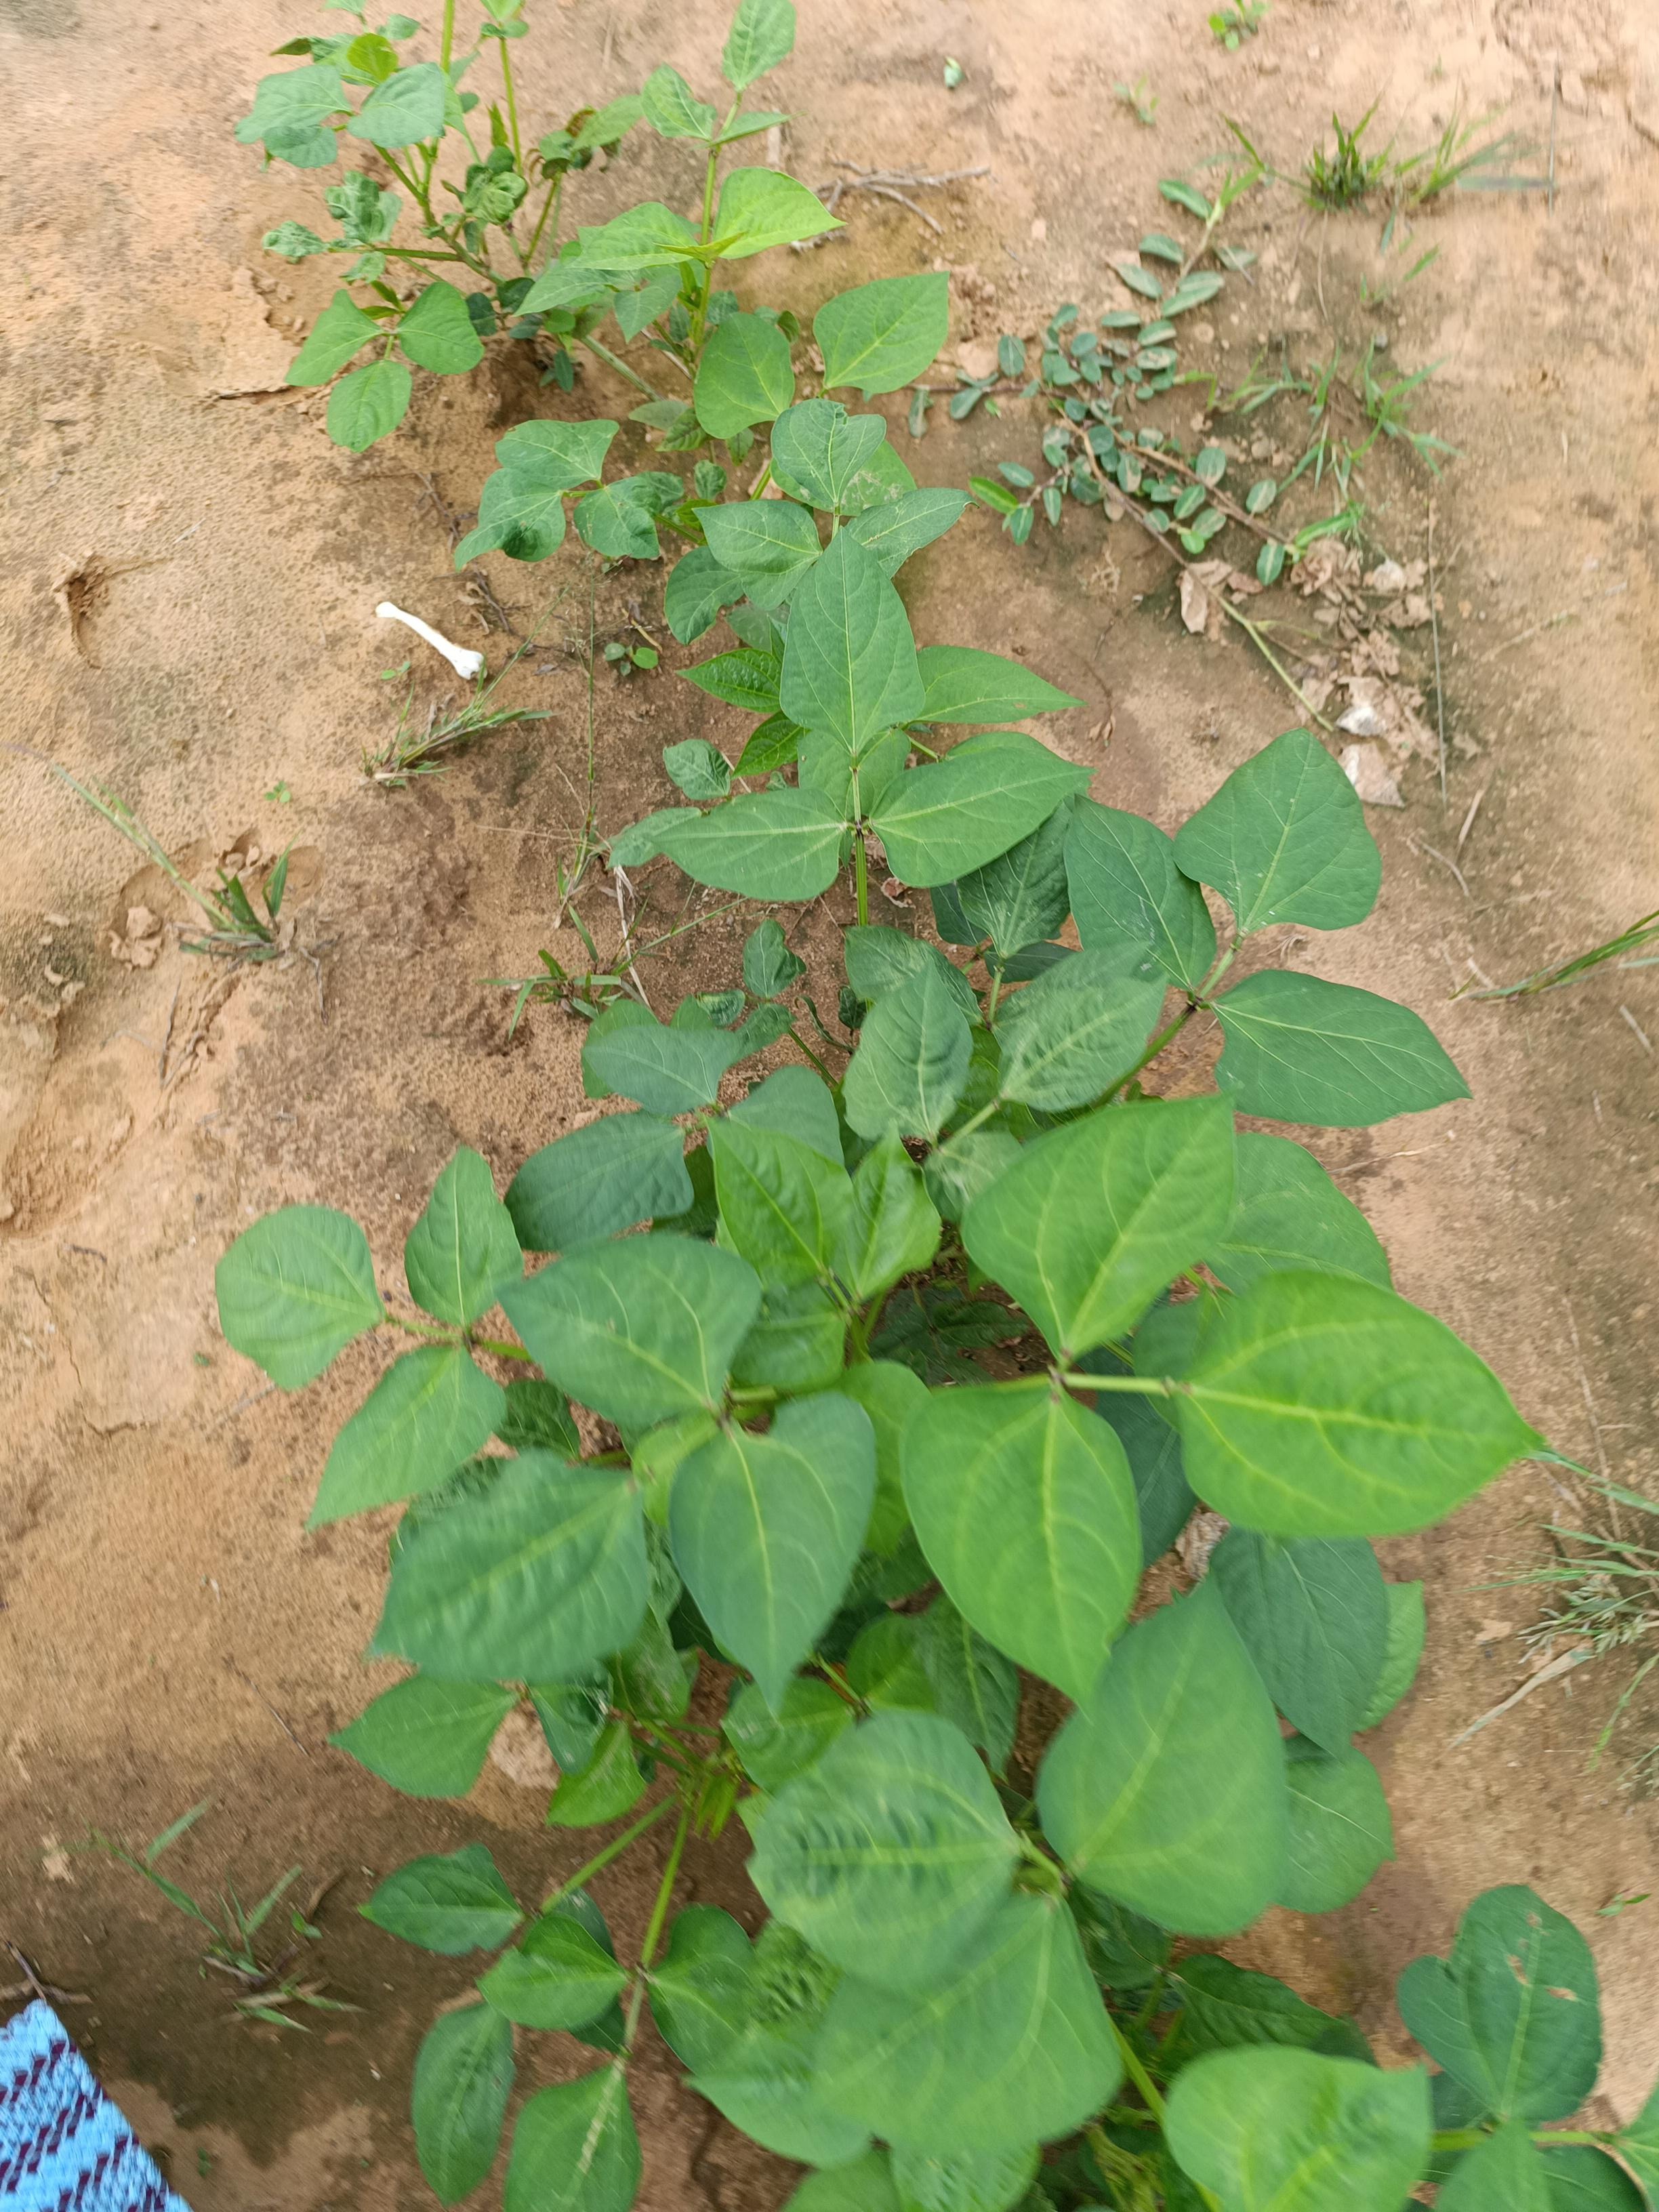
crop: cowpea
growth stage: emergence
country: Nigeria
